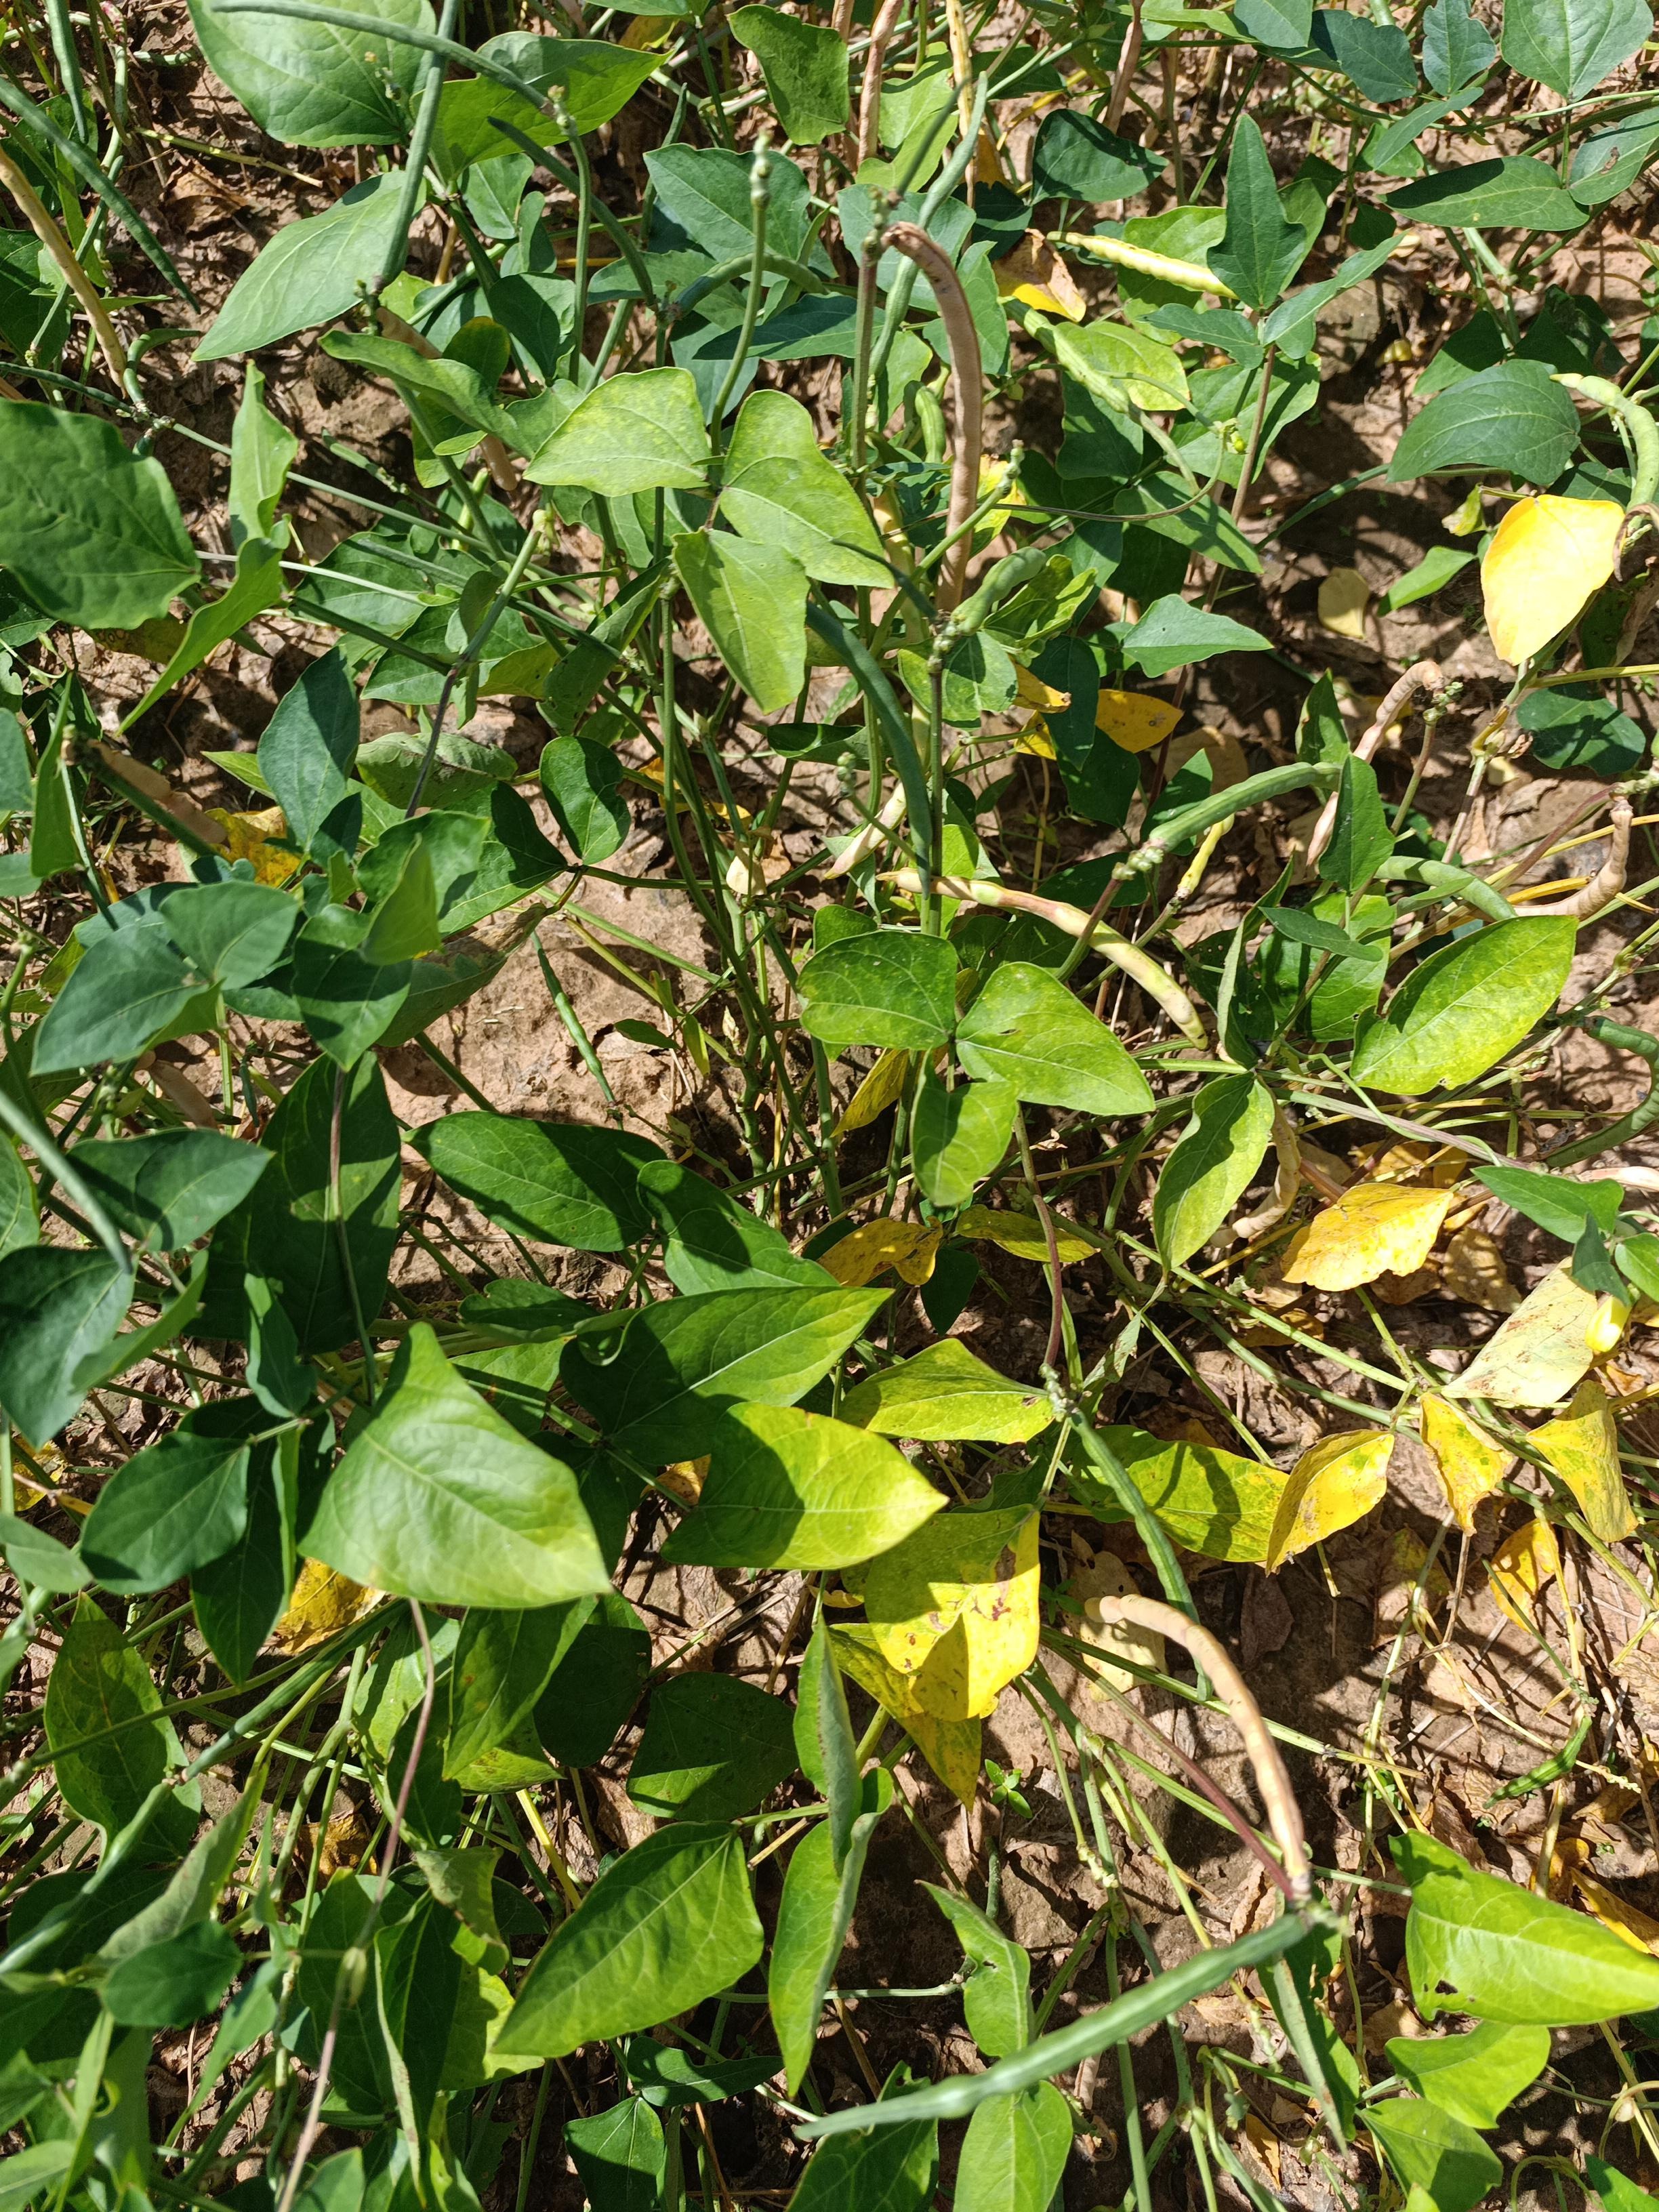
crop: cowpea
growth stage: maturity
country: Nigeria
